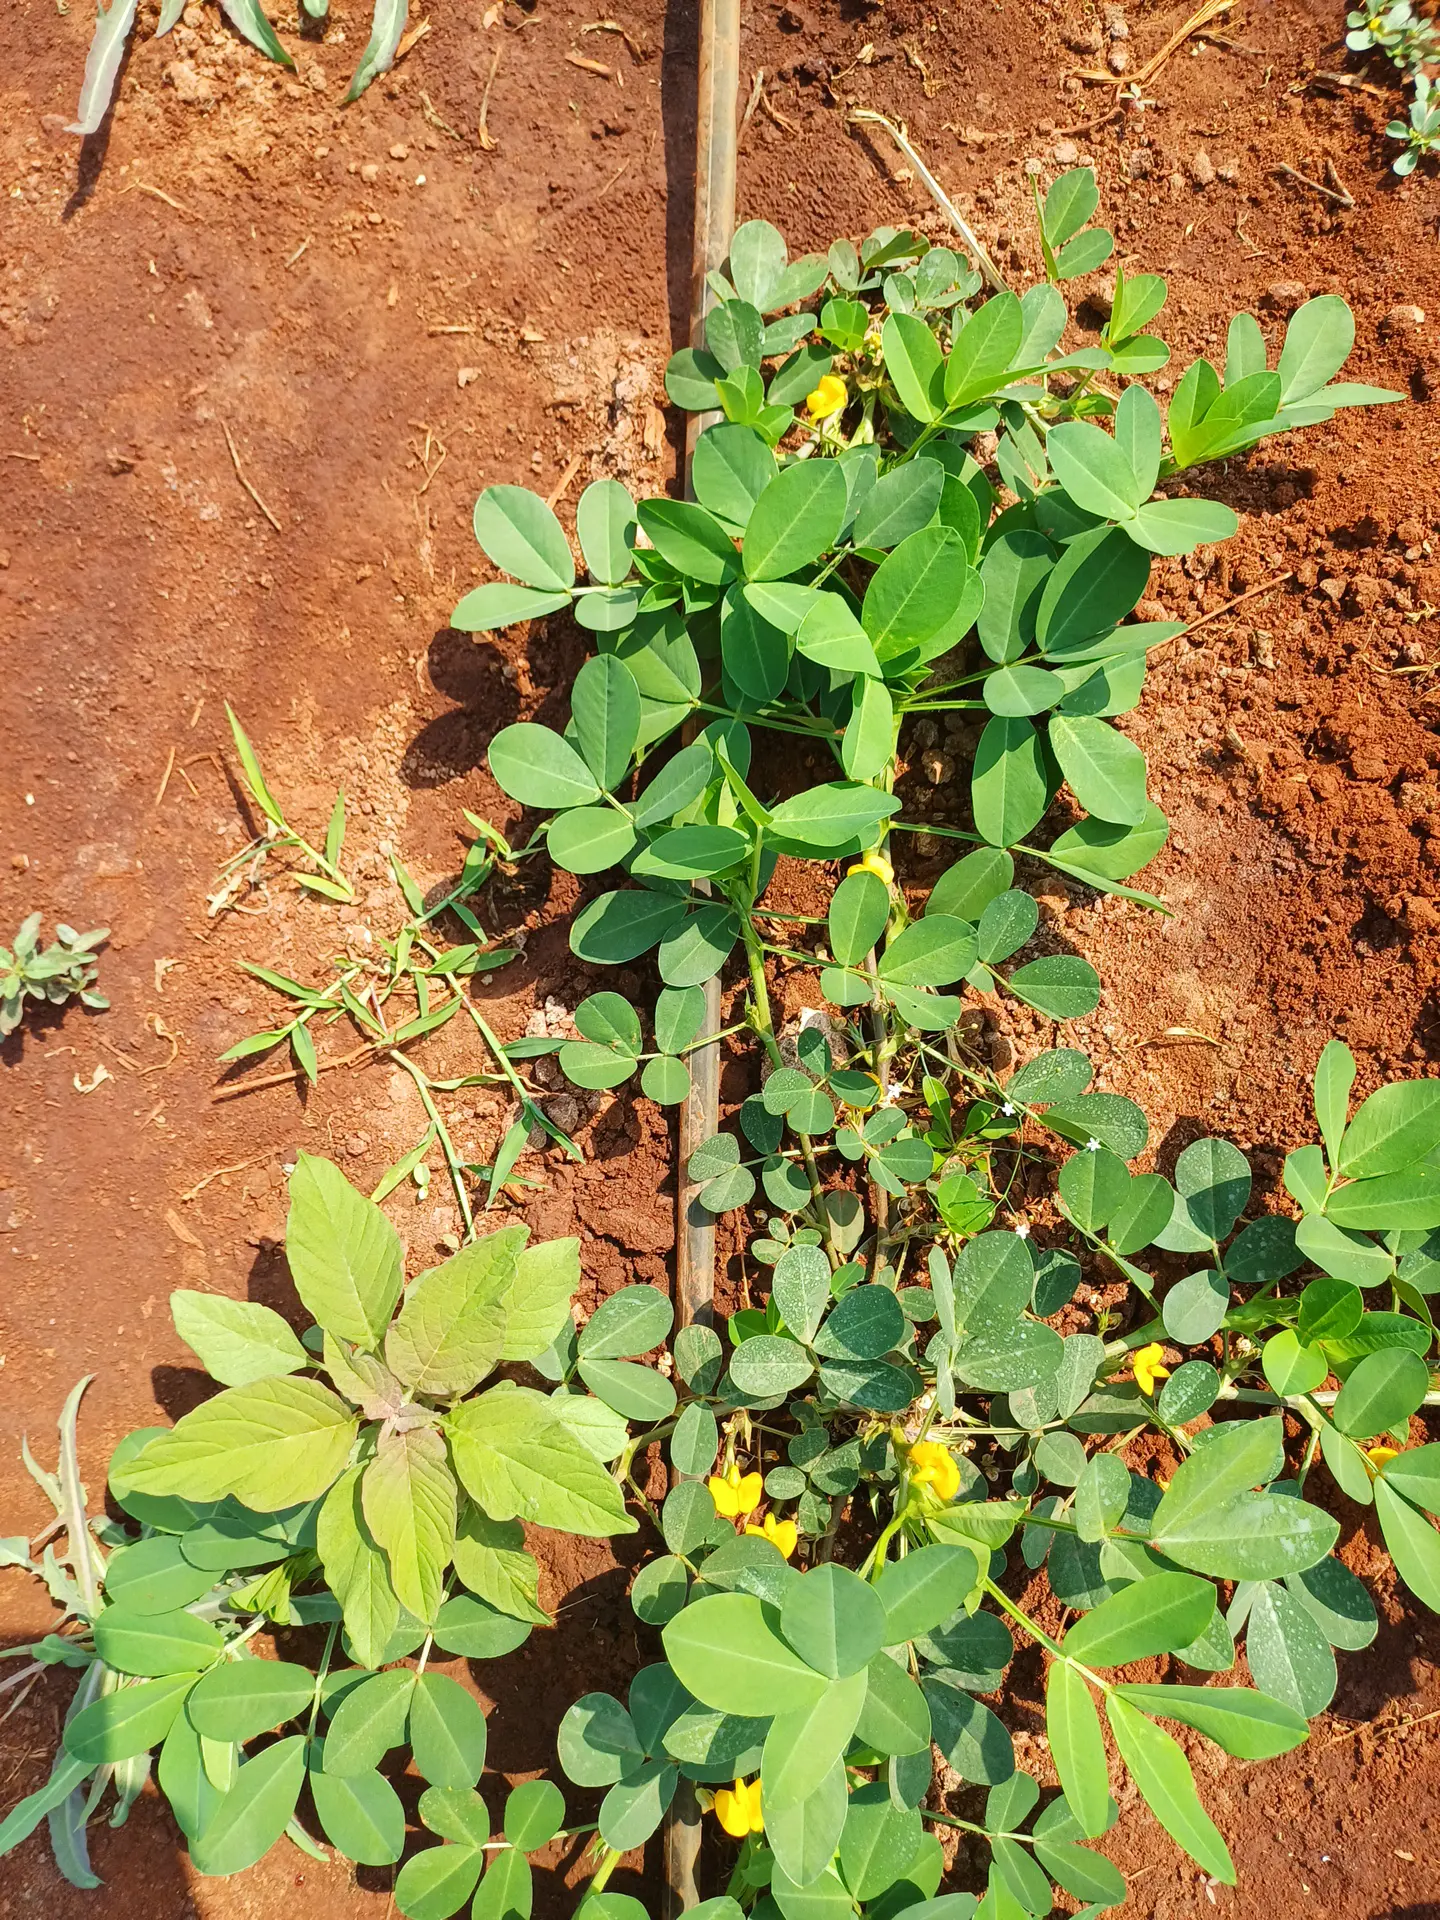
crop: groundnut
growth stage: flowering
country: Kenya
